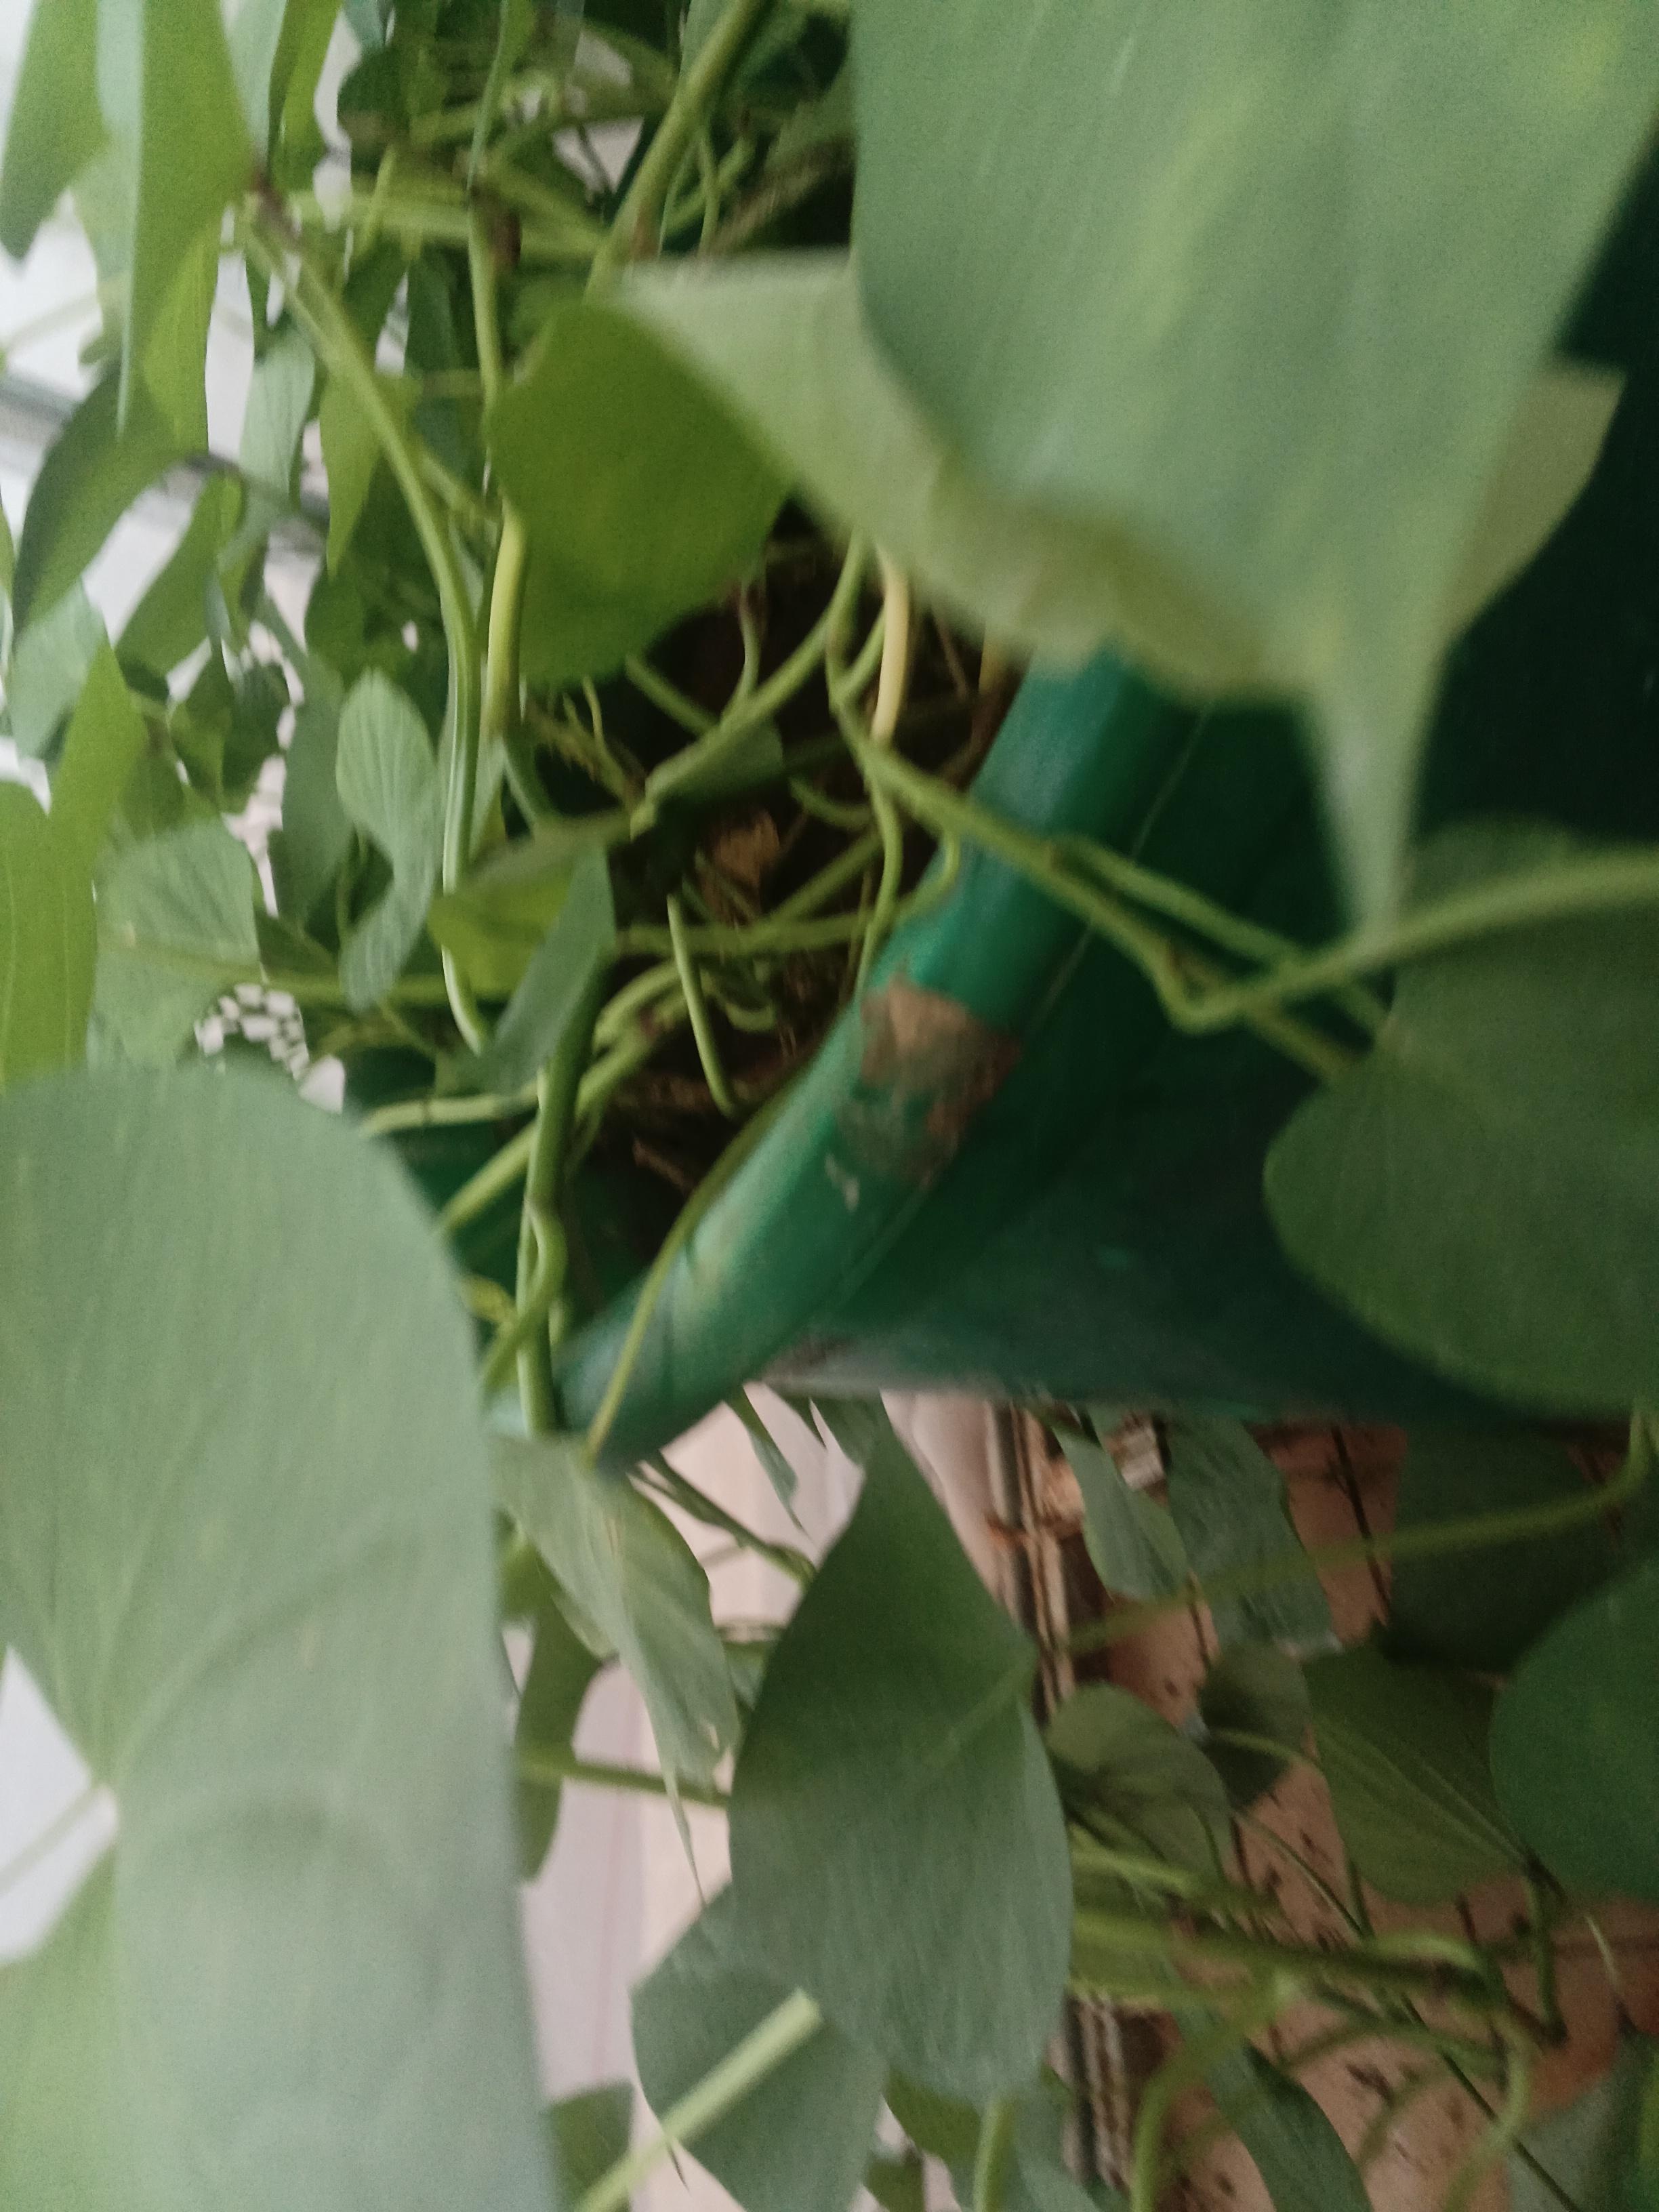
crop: sweet potato
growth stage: vegetative
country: Kenya
